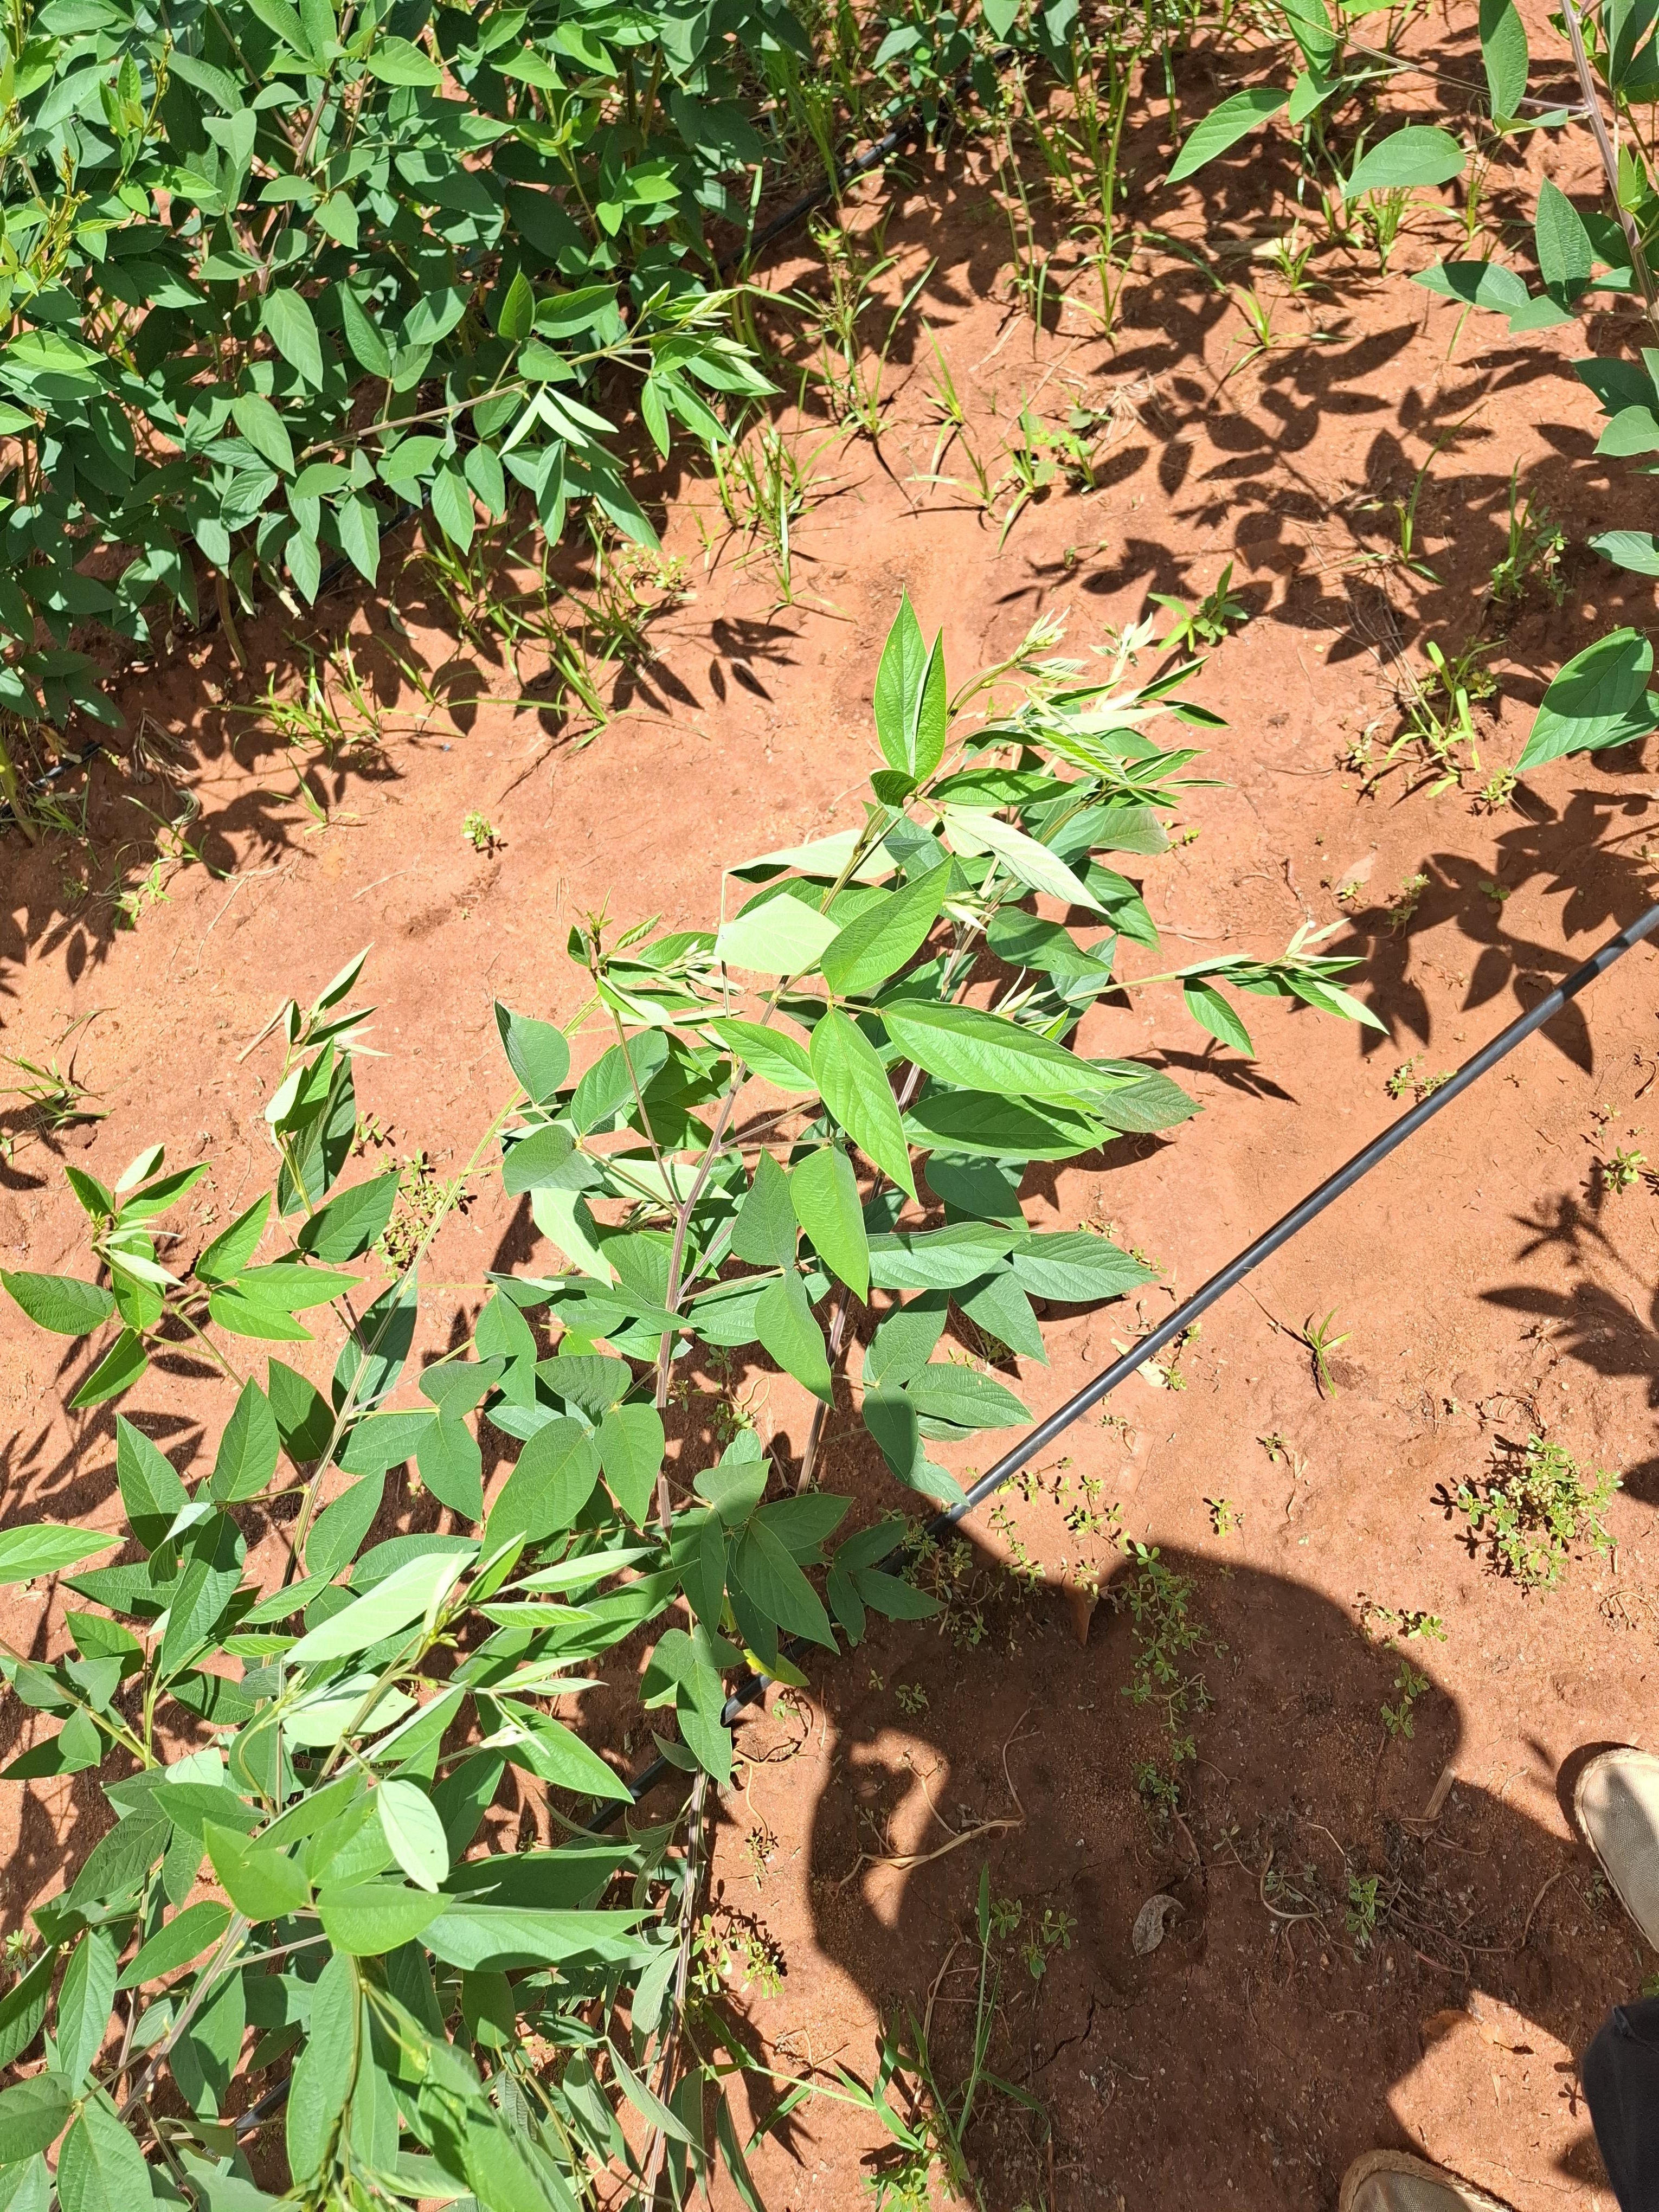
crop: pigeonpea
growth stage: vegetative
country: Kenya
